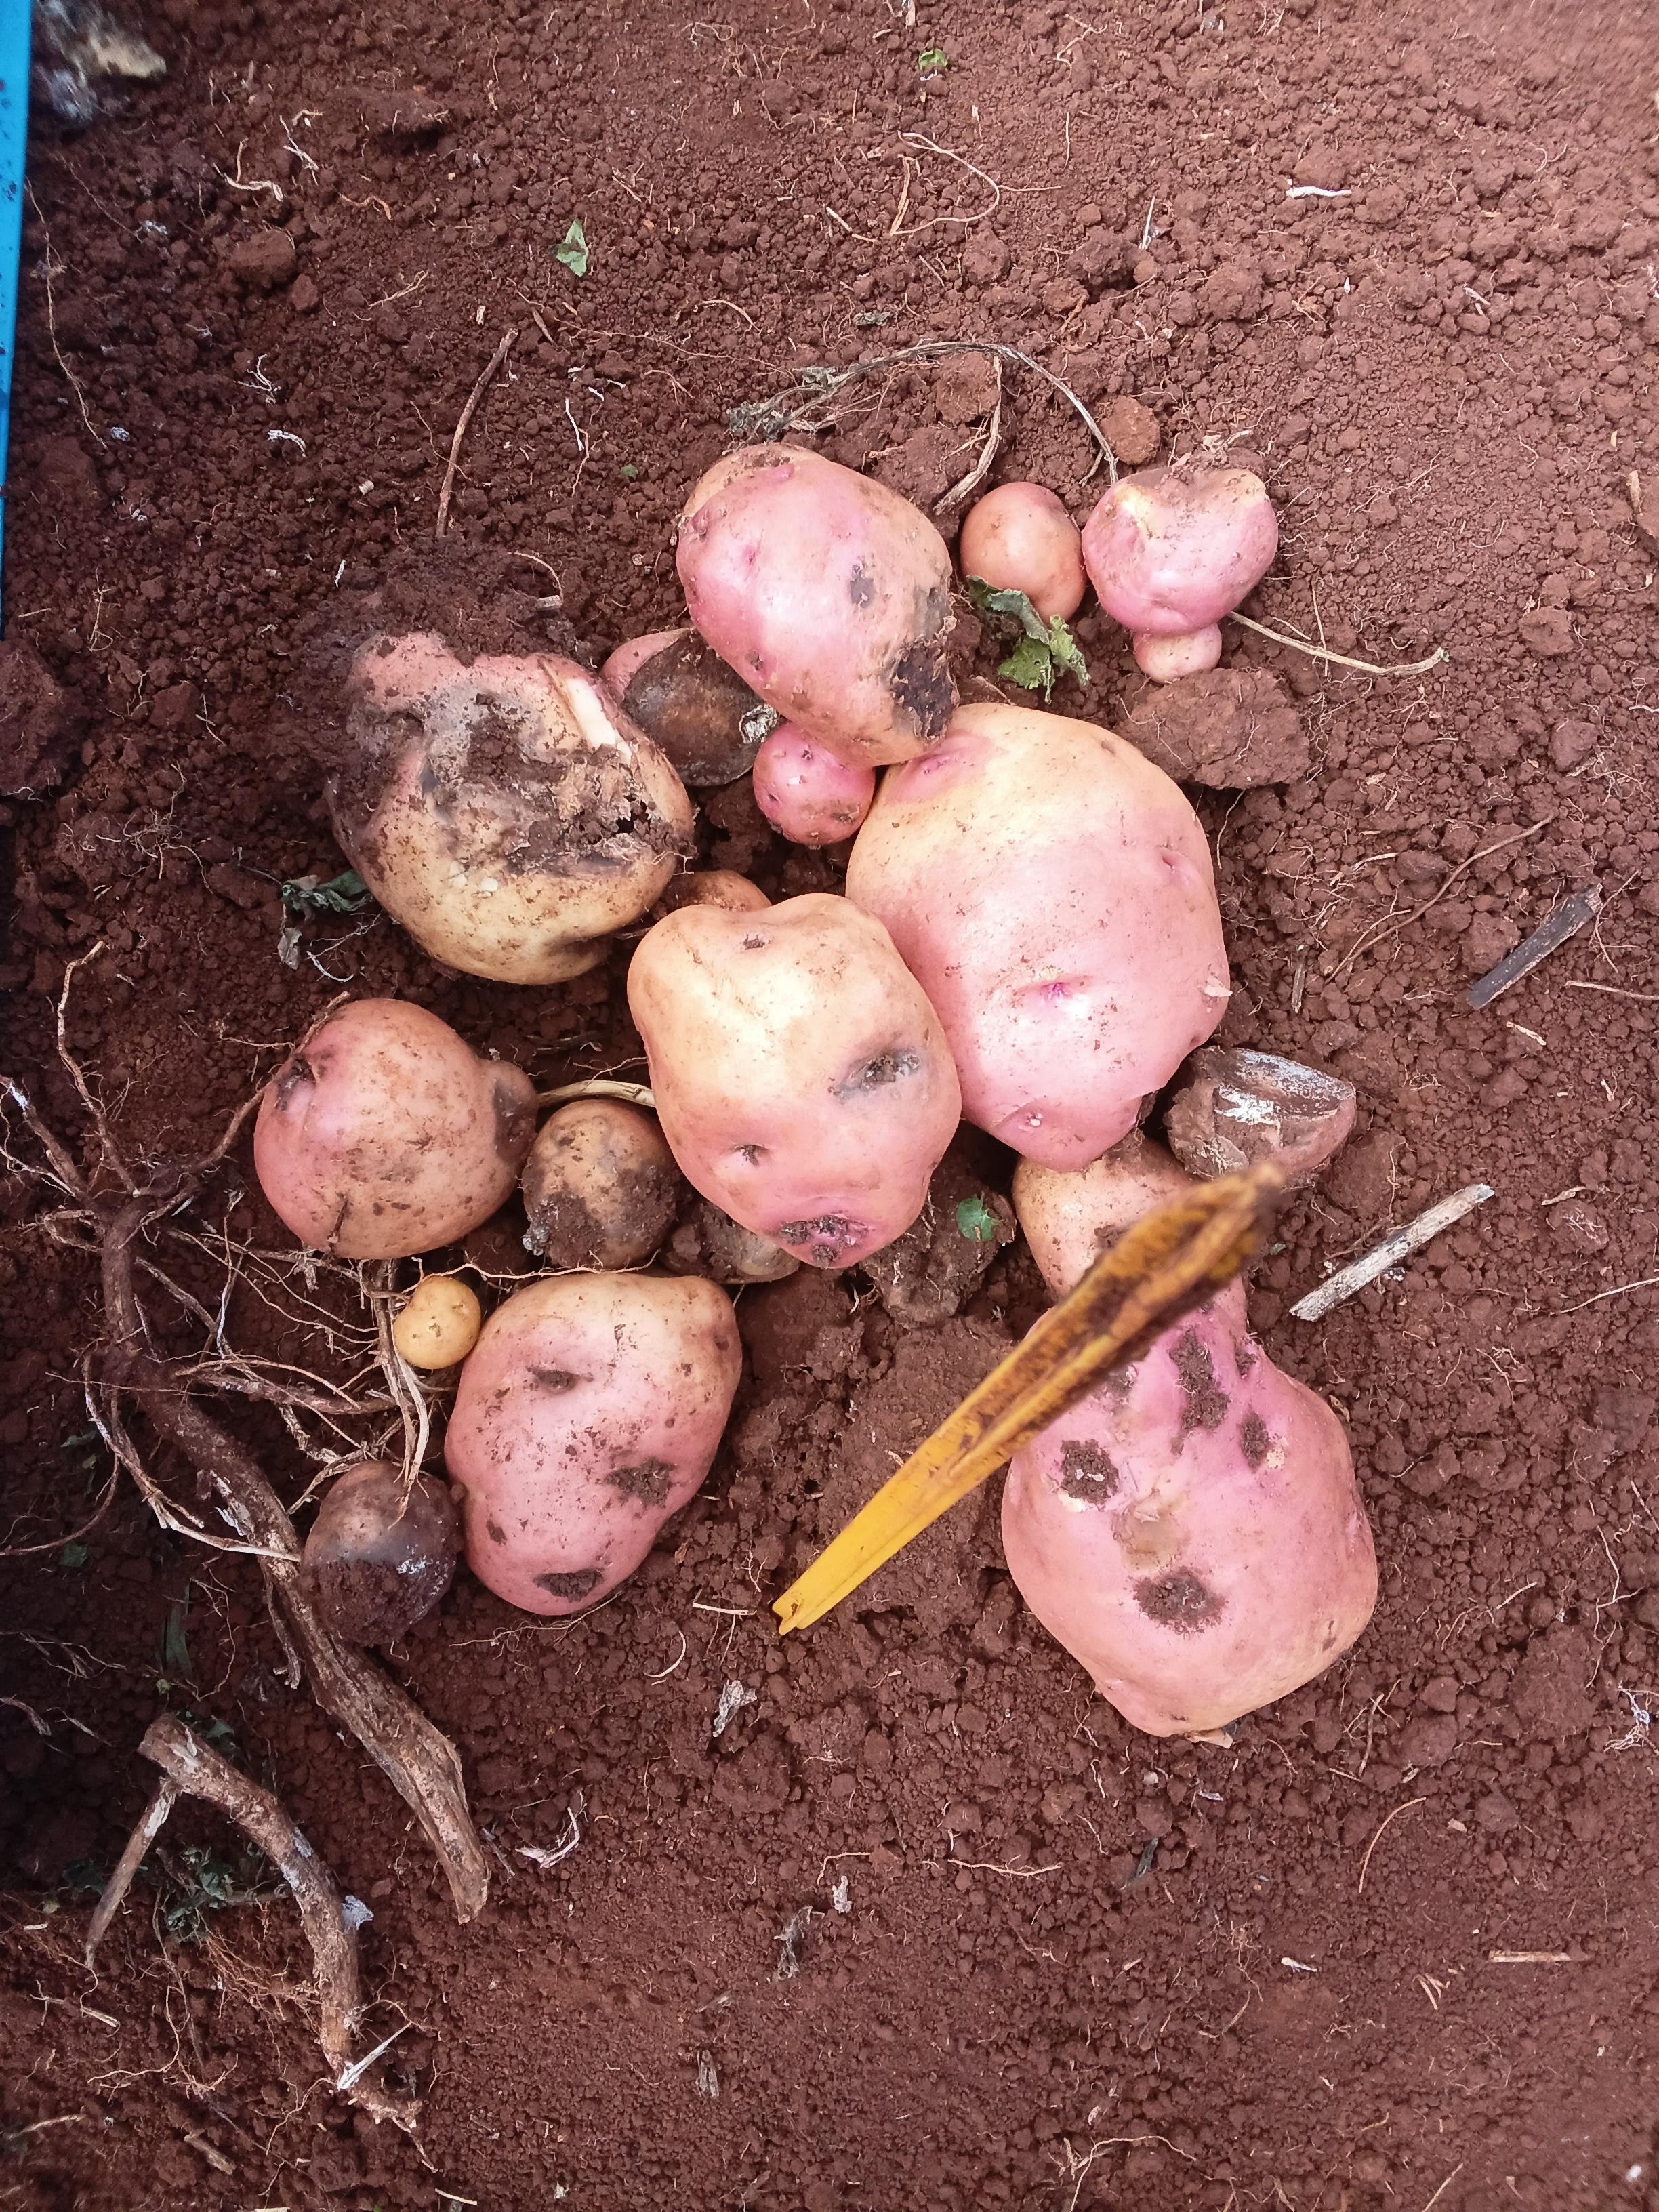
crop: potato
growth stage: harvest
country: Kenya
